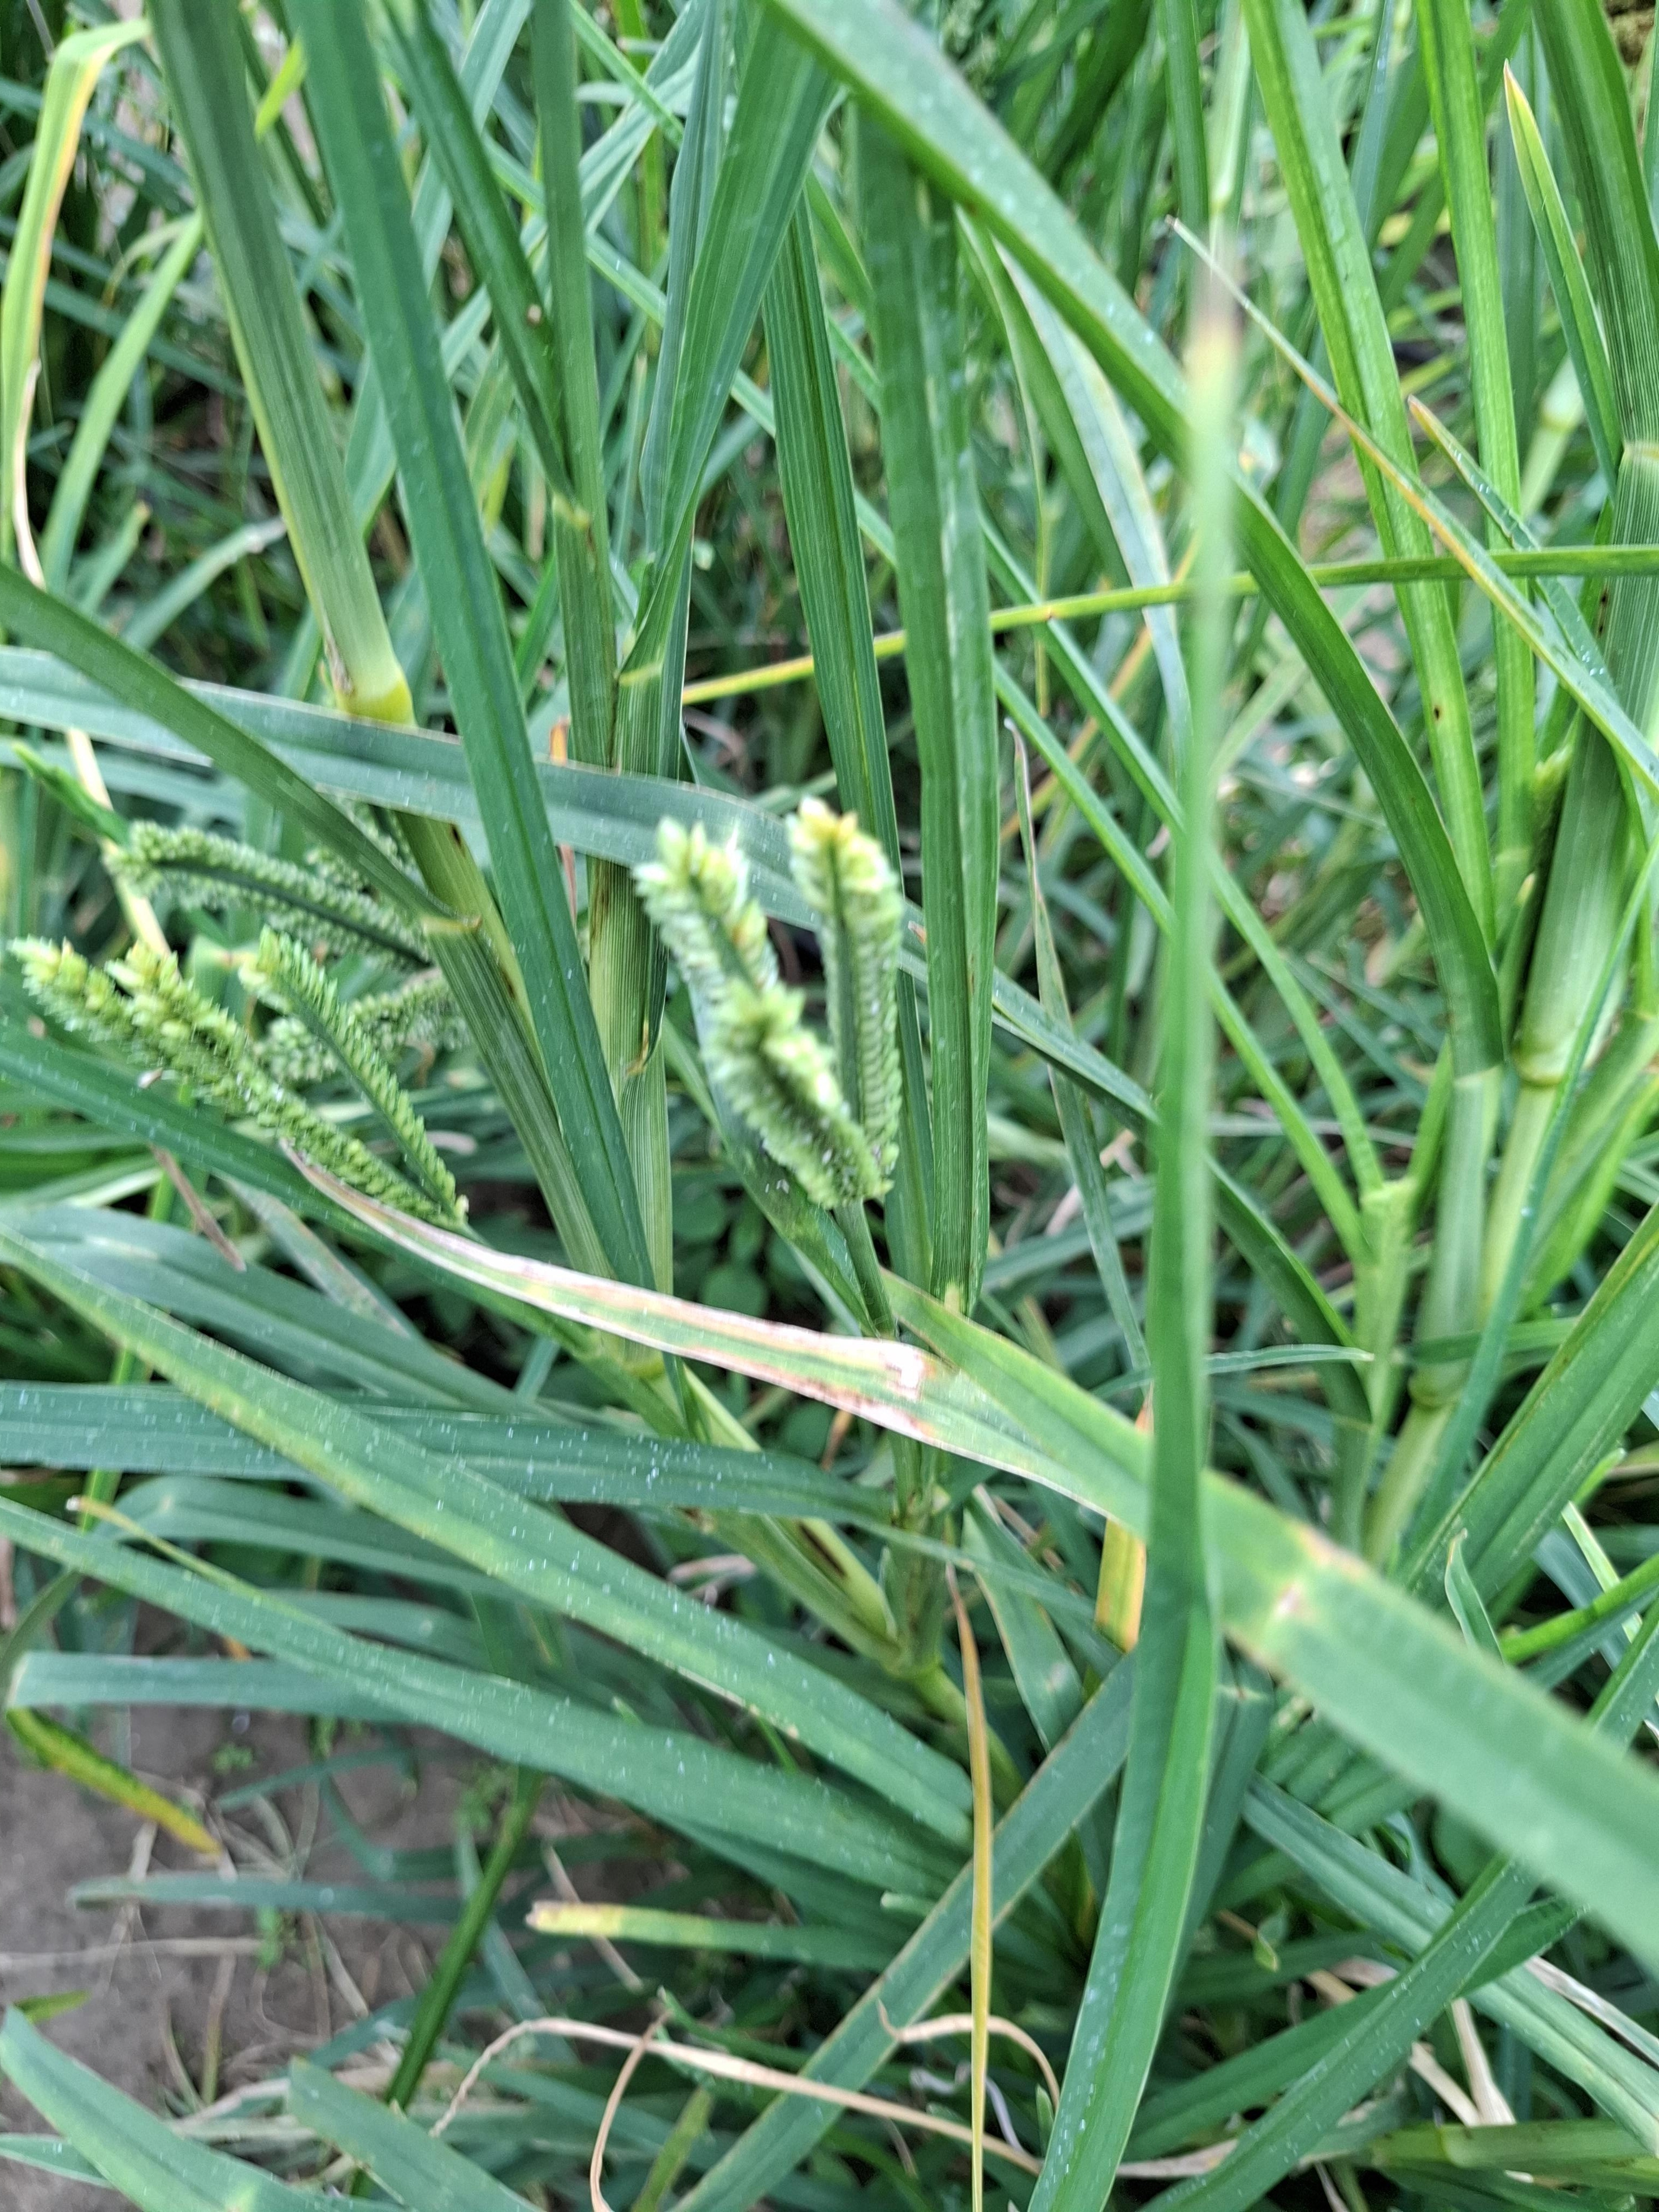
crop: sorghum
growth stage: harvest maturity
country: Tanzania
